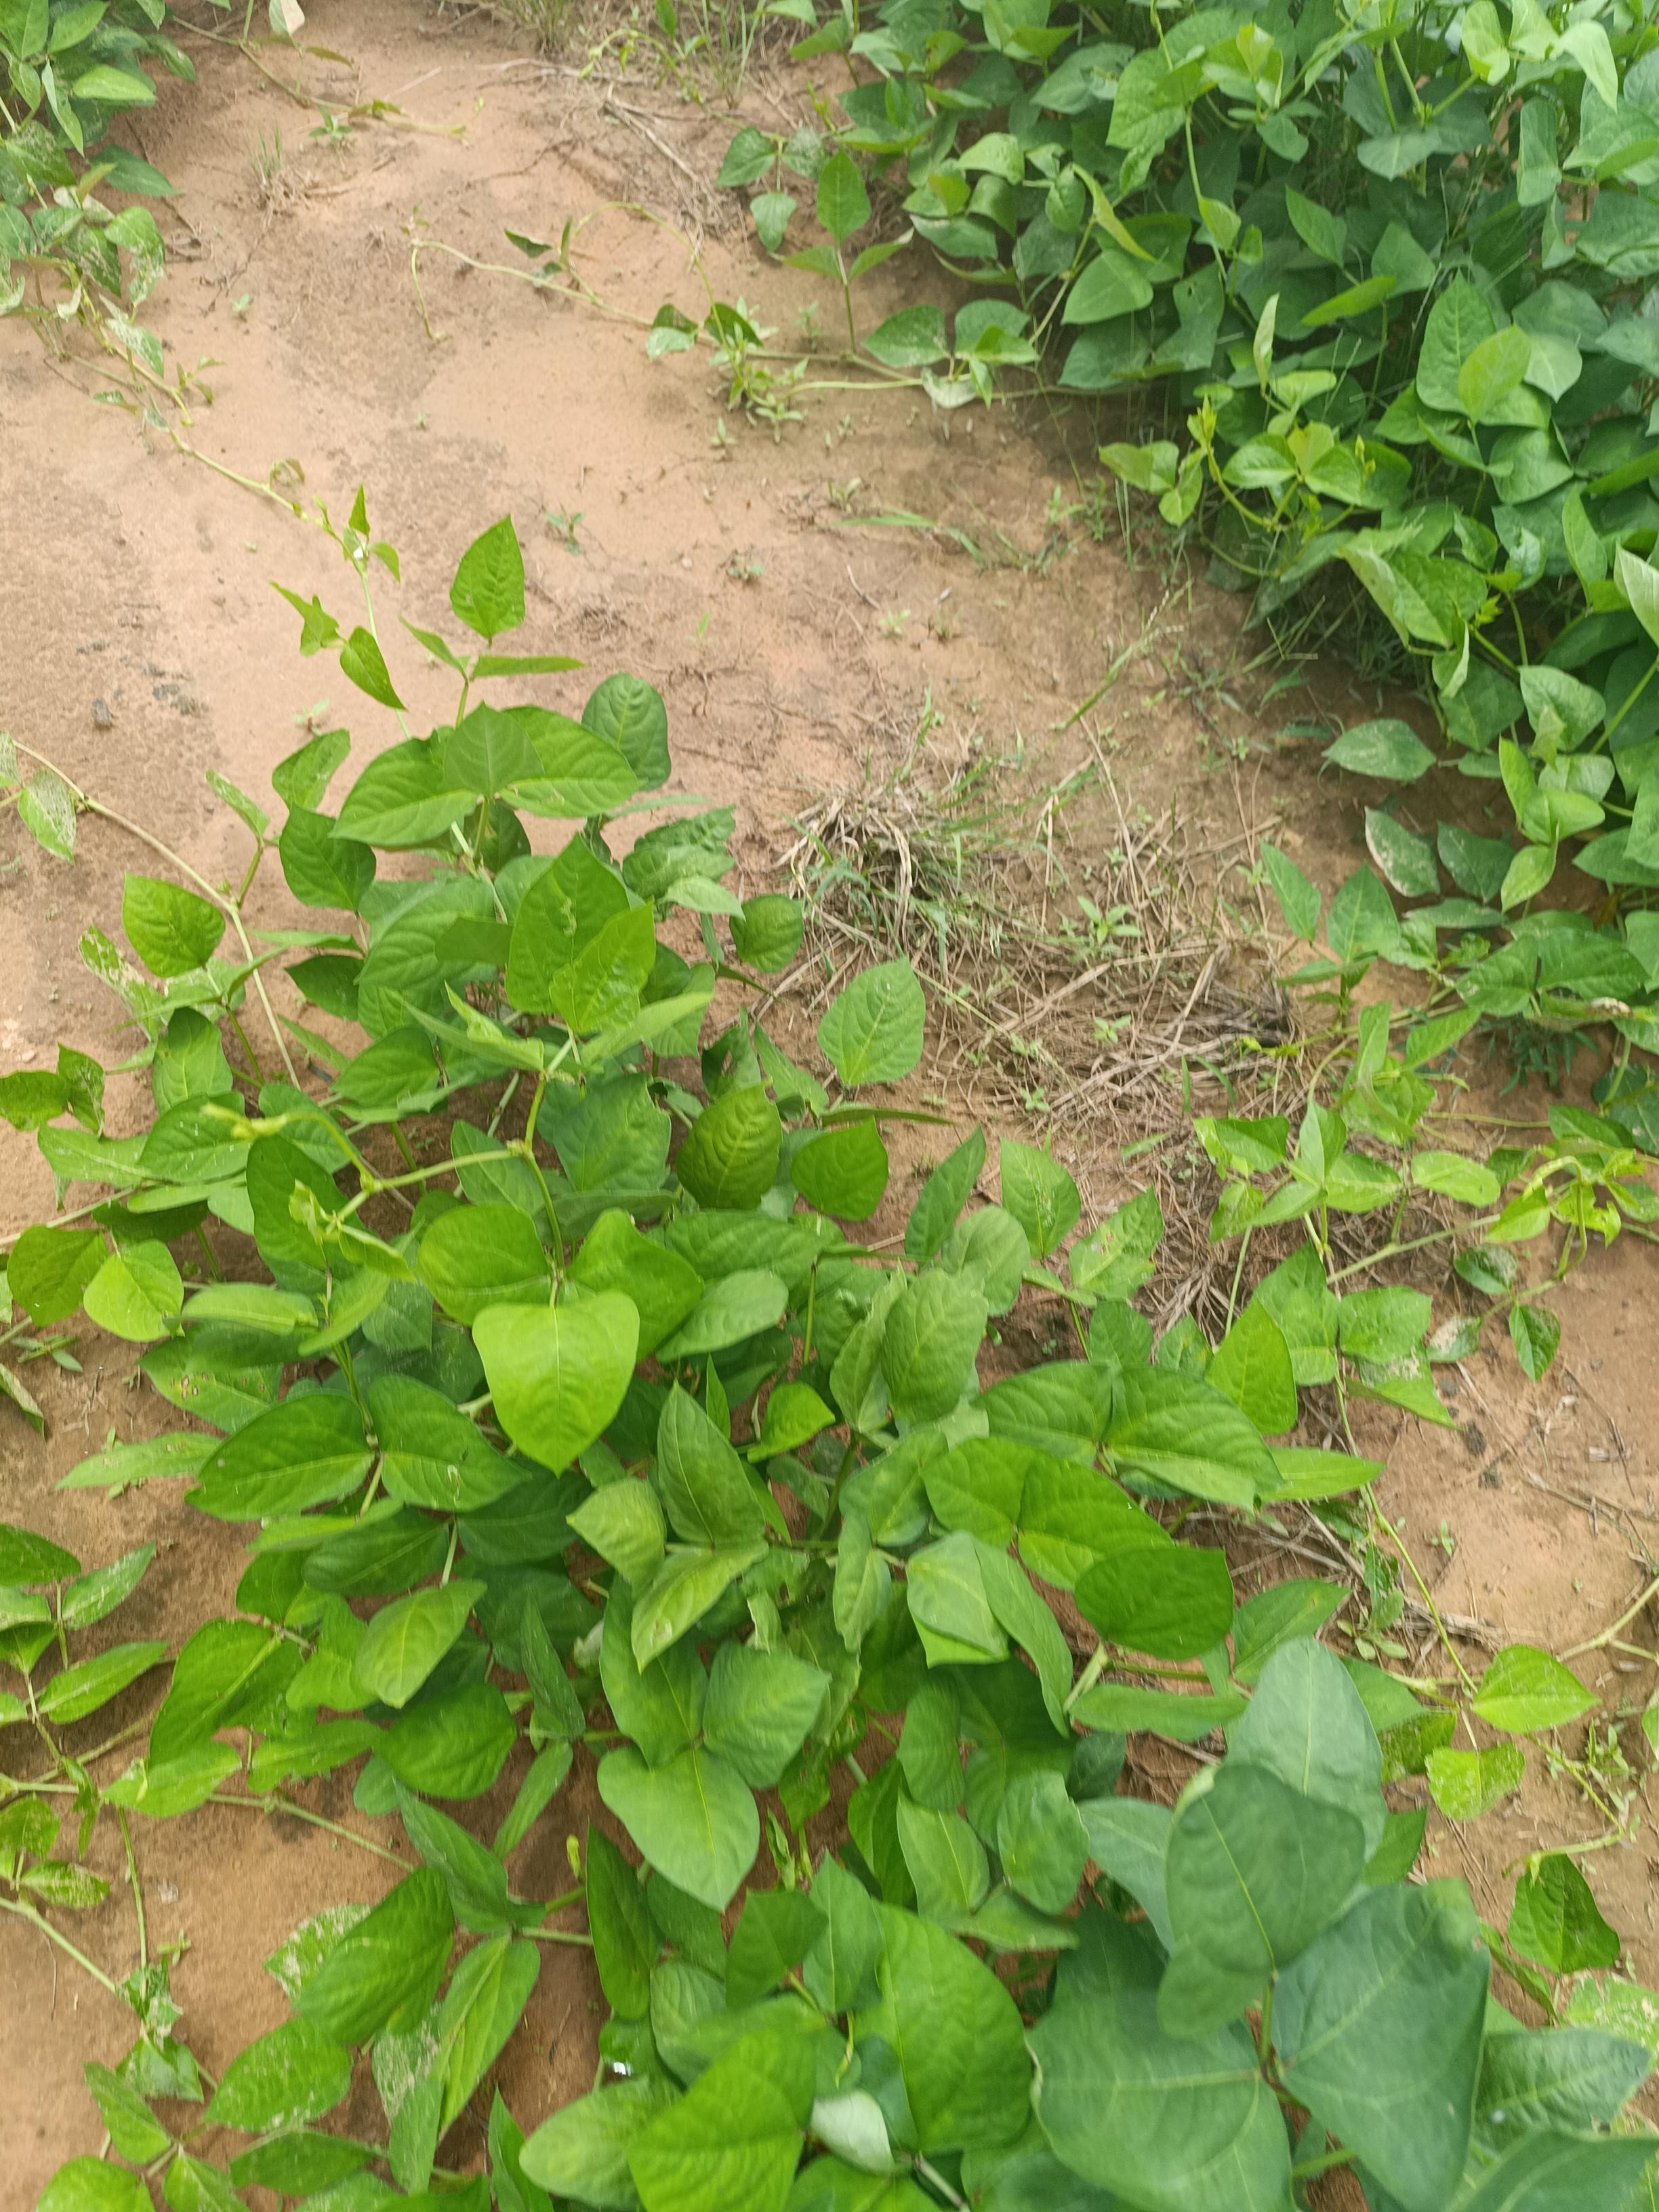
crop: cowpea
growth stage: flowering
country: Nigeria
